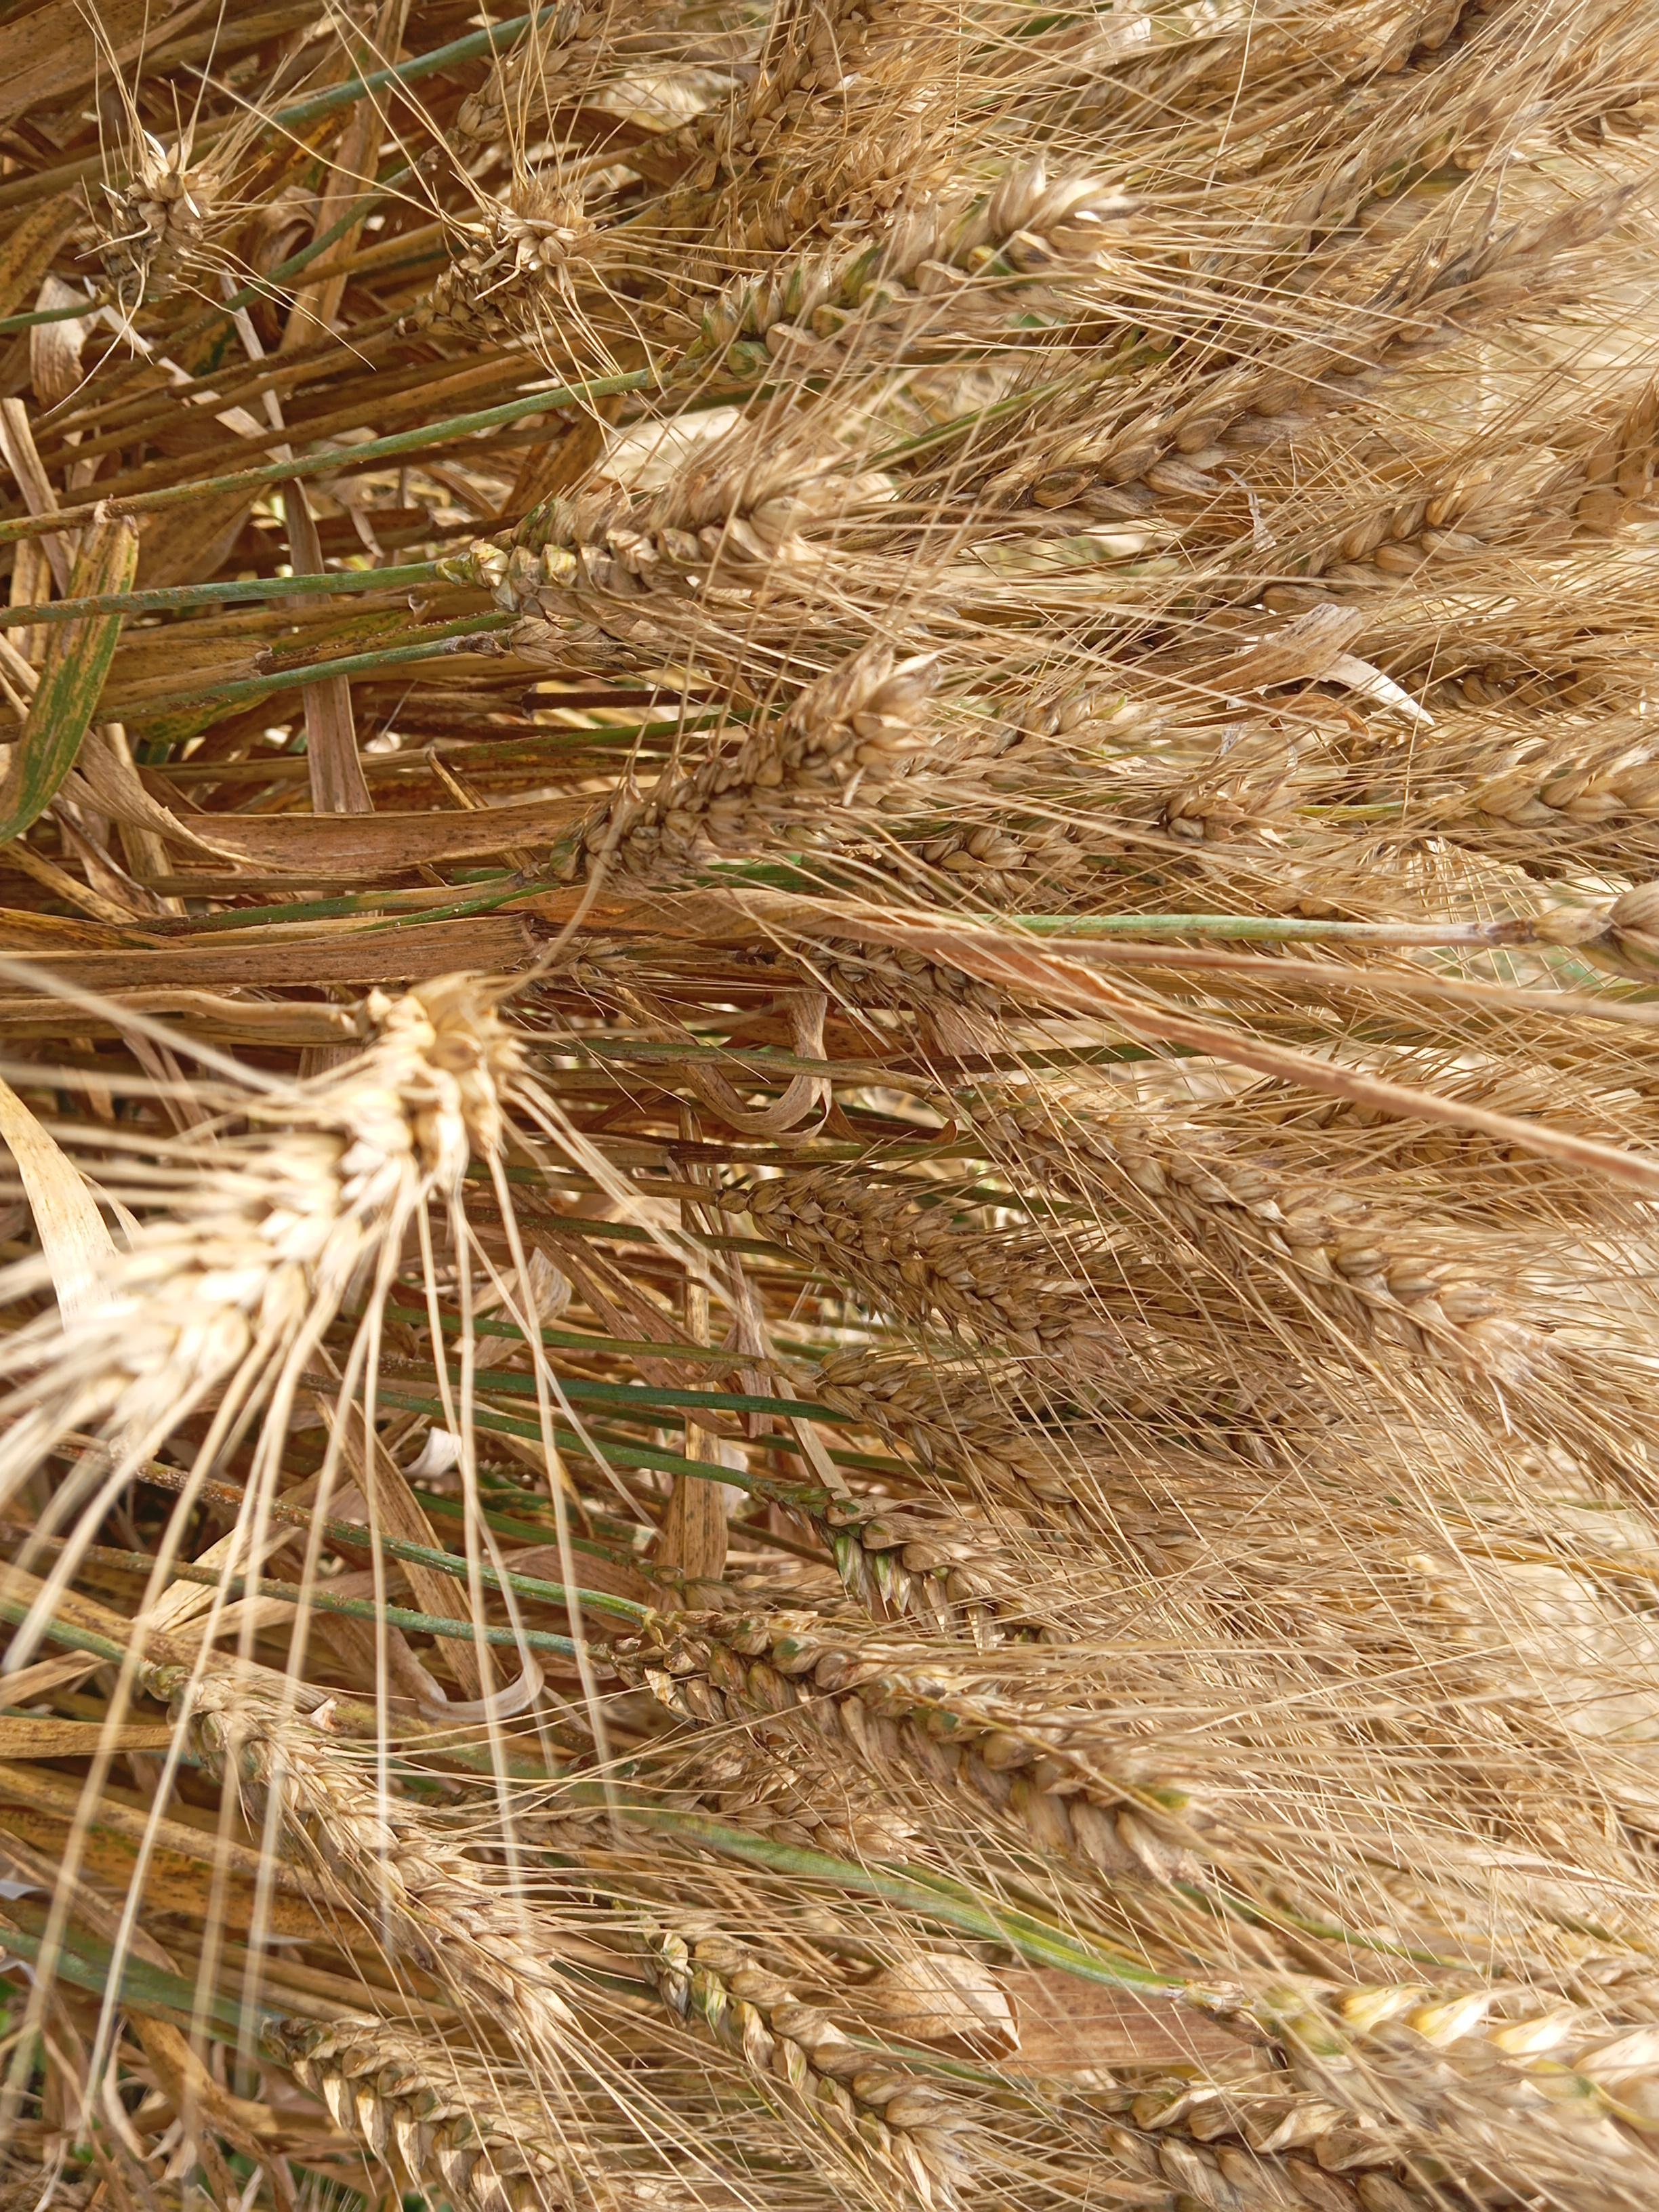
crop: wheat
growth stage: maturity
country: Kenya
